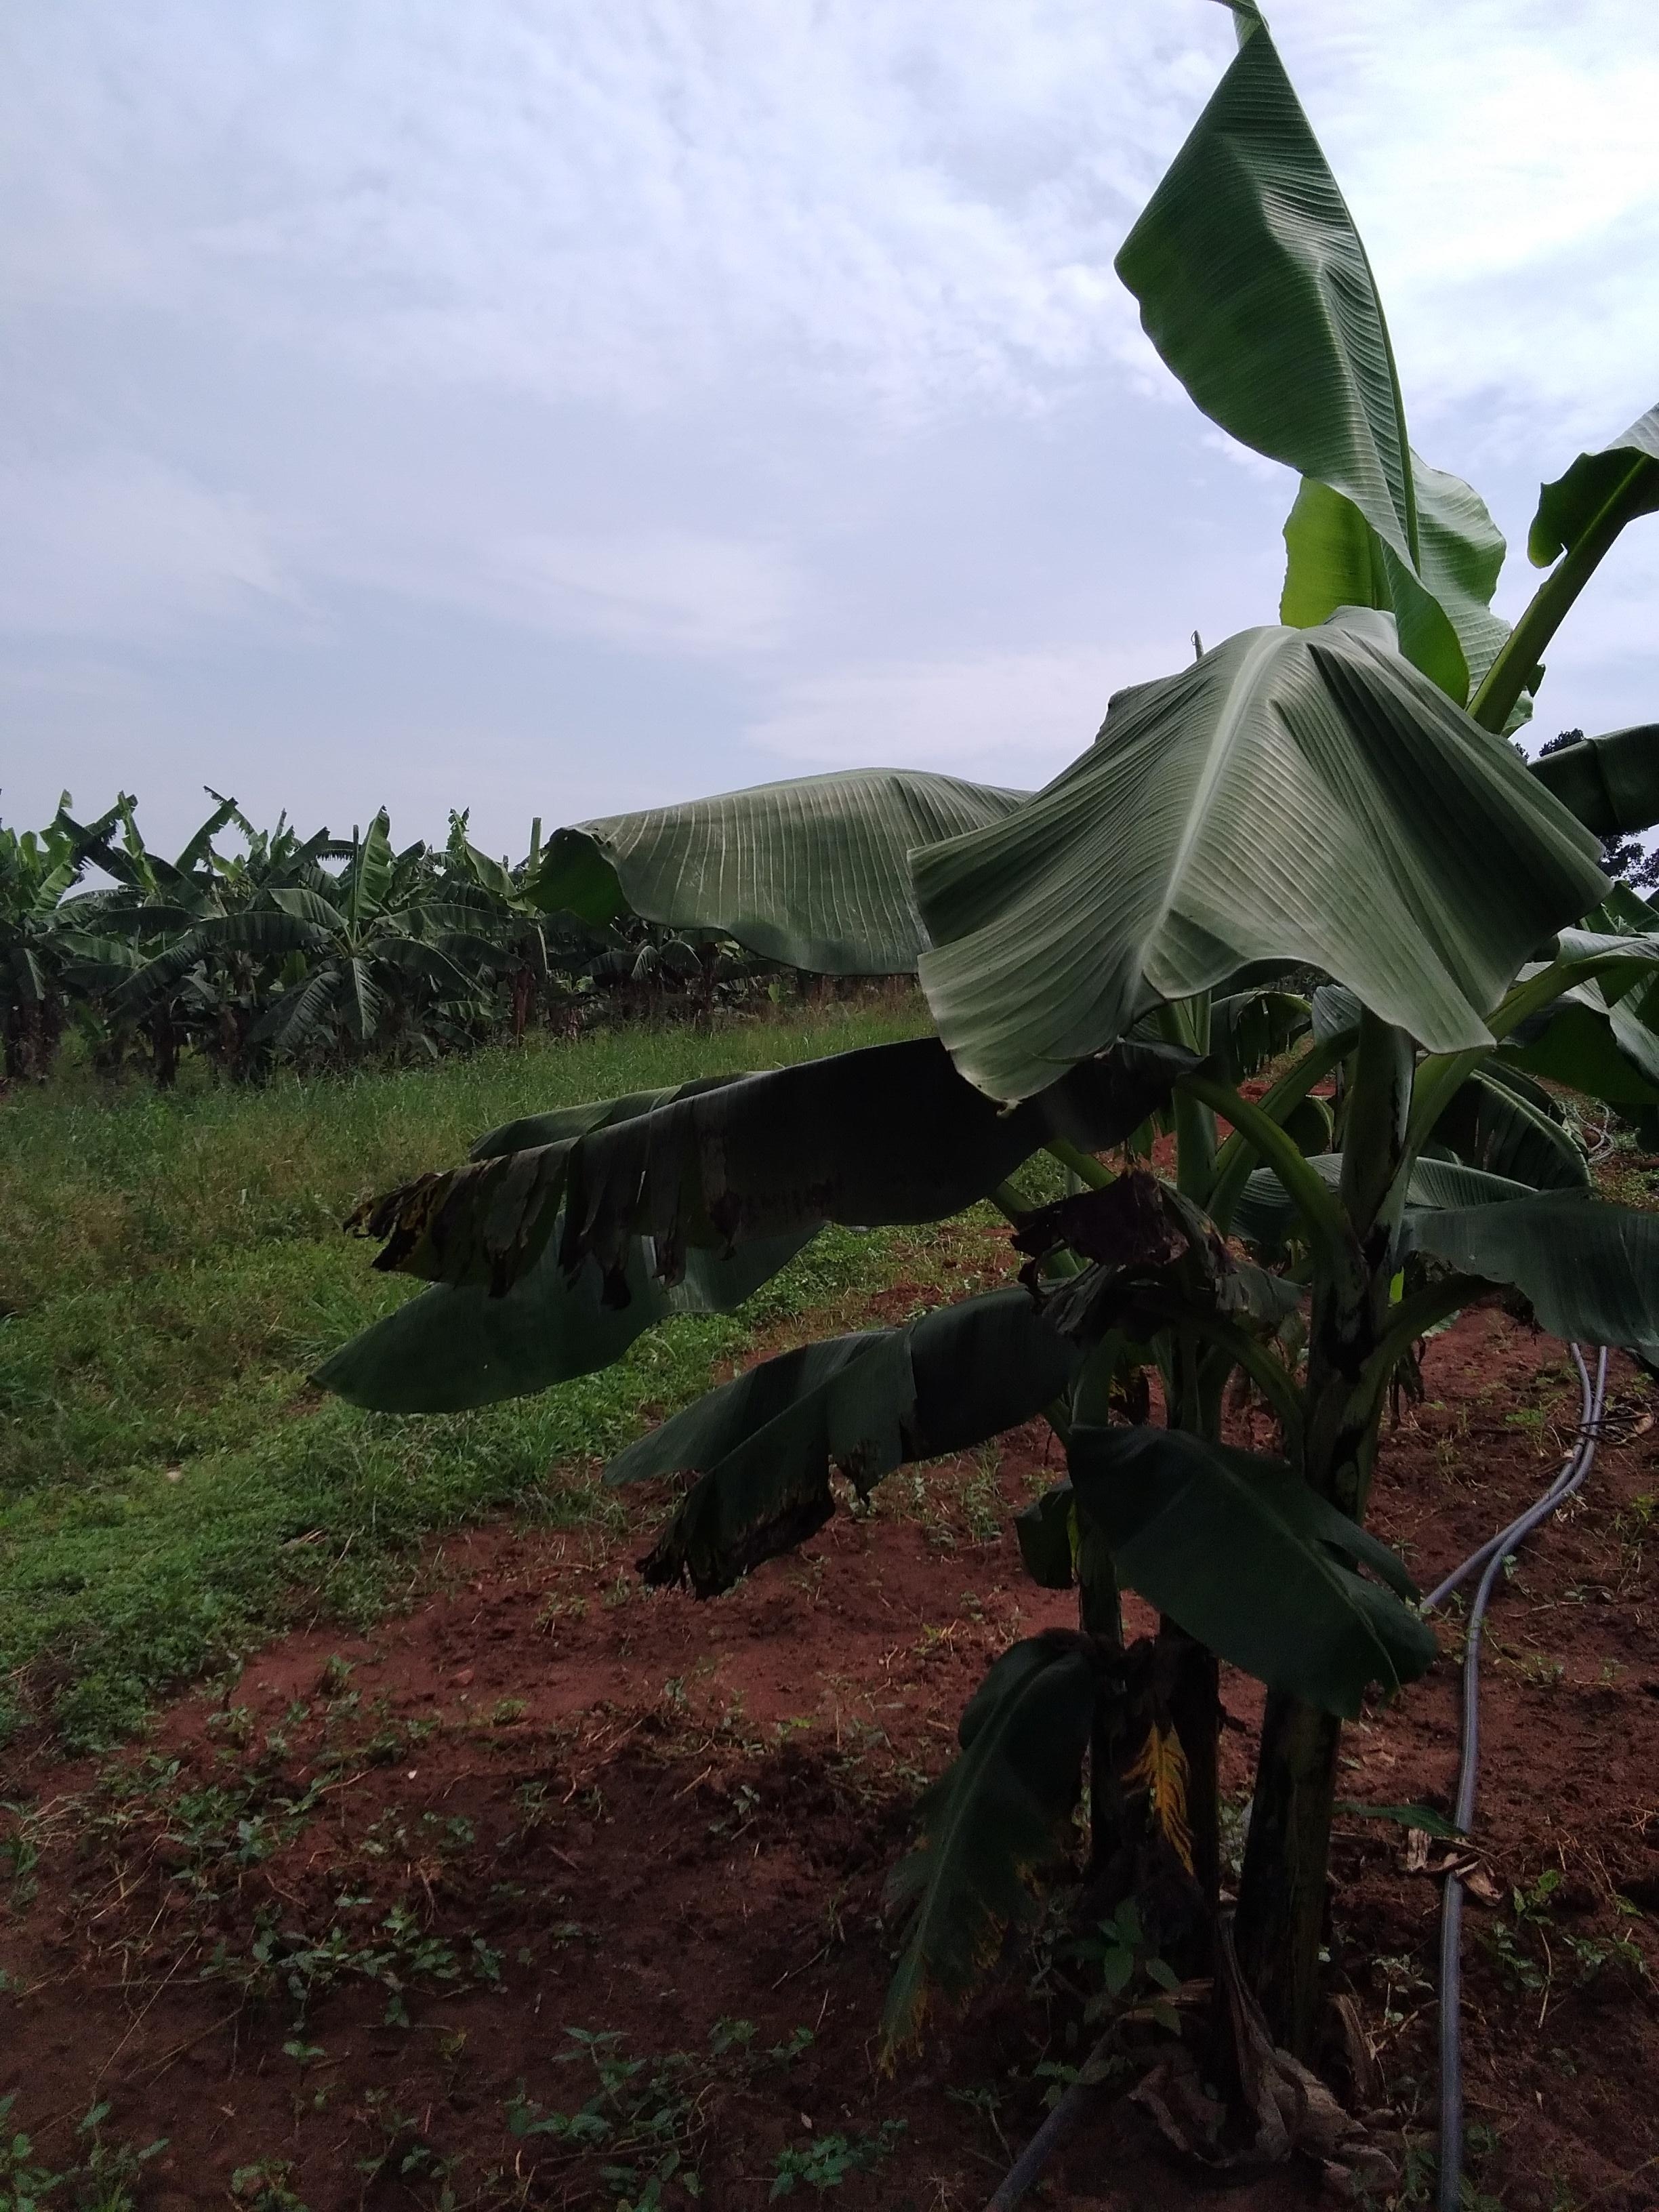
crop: banana
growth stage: vegetative
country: Uganda
